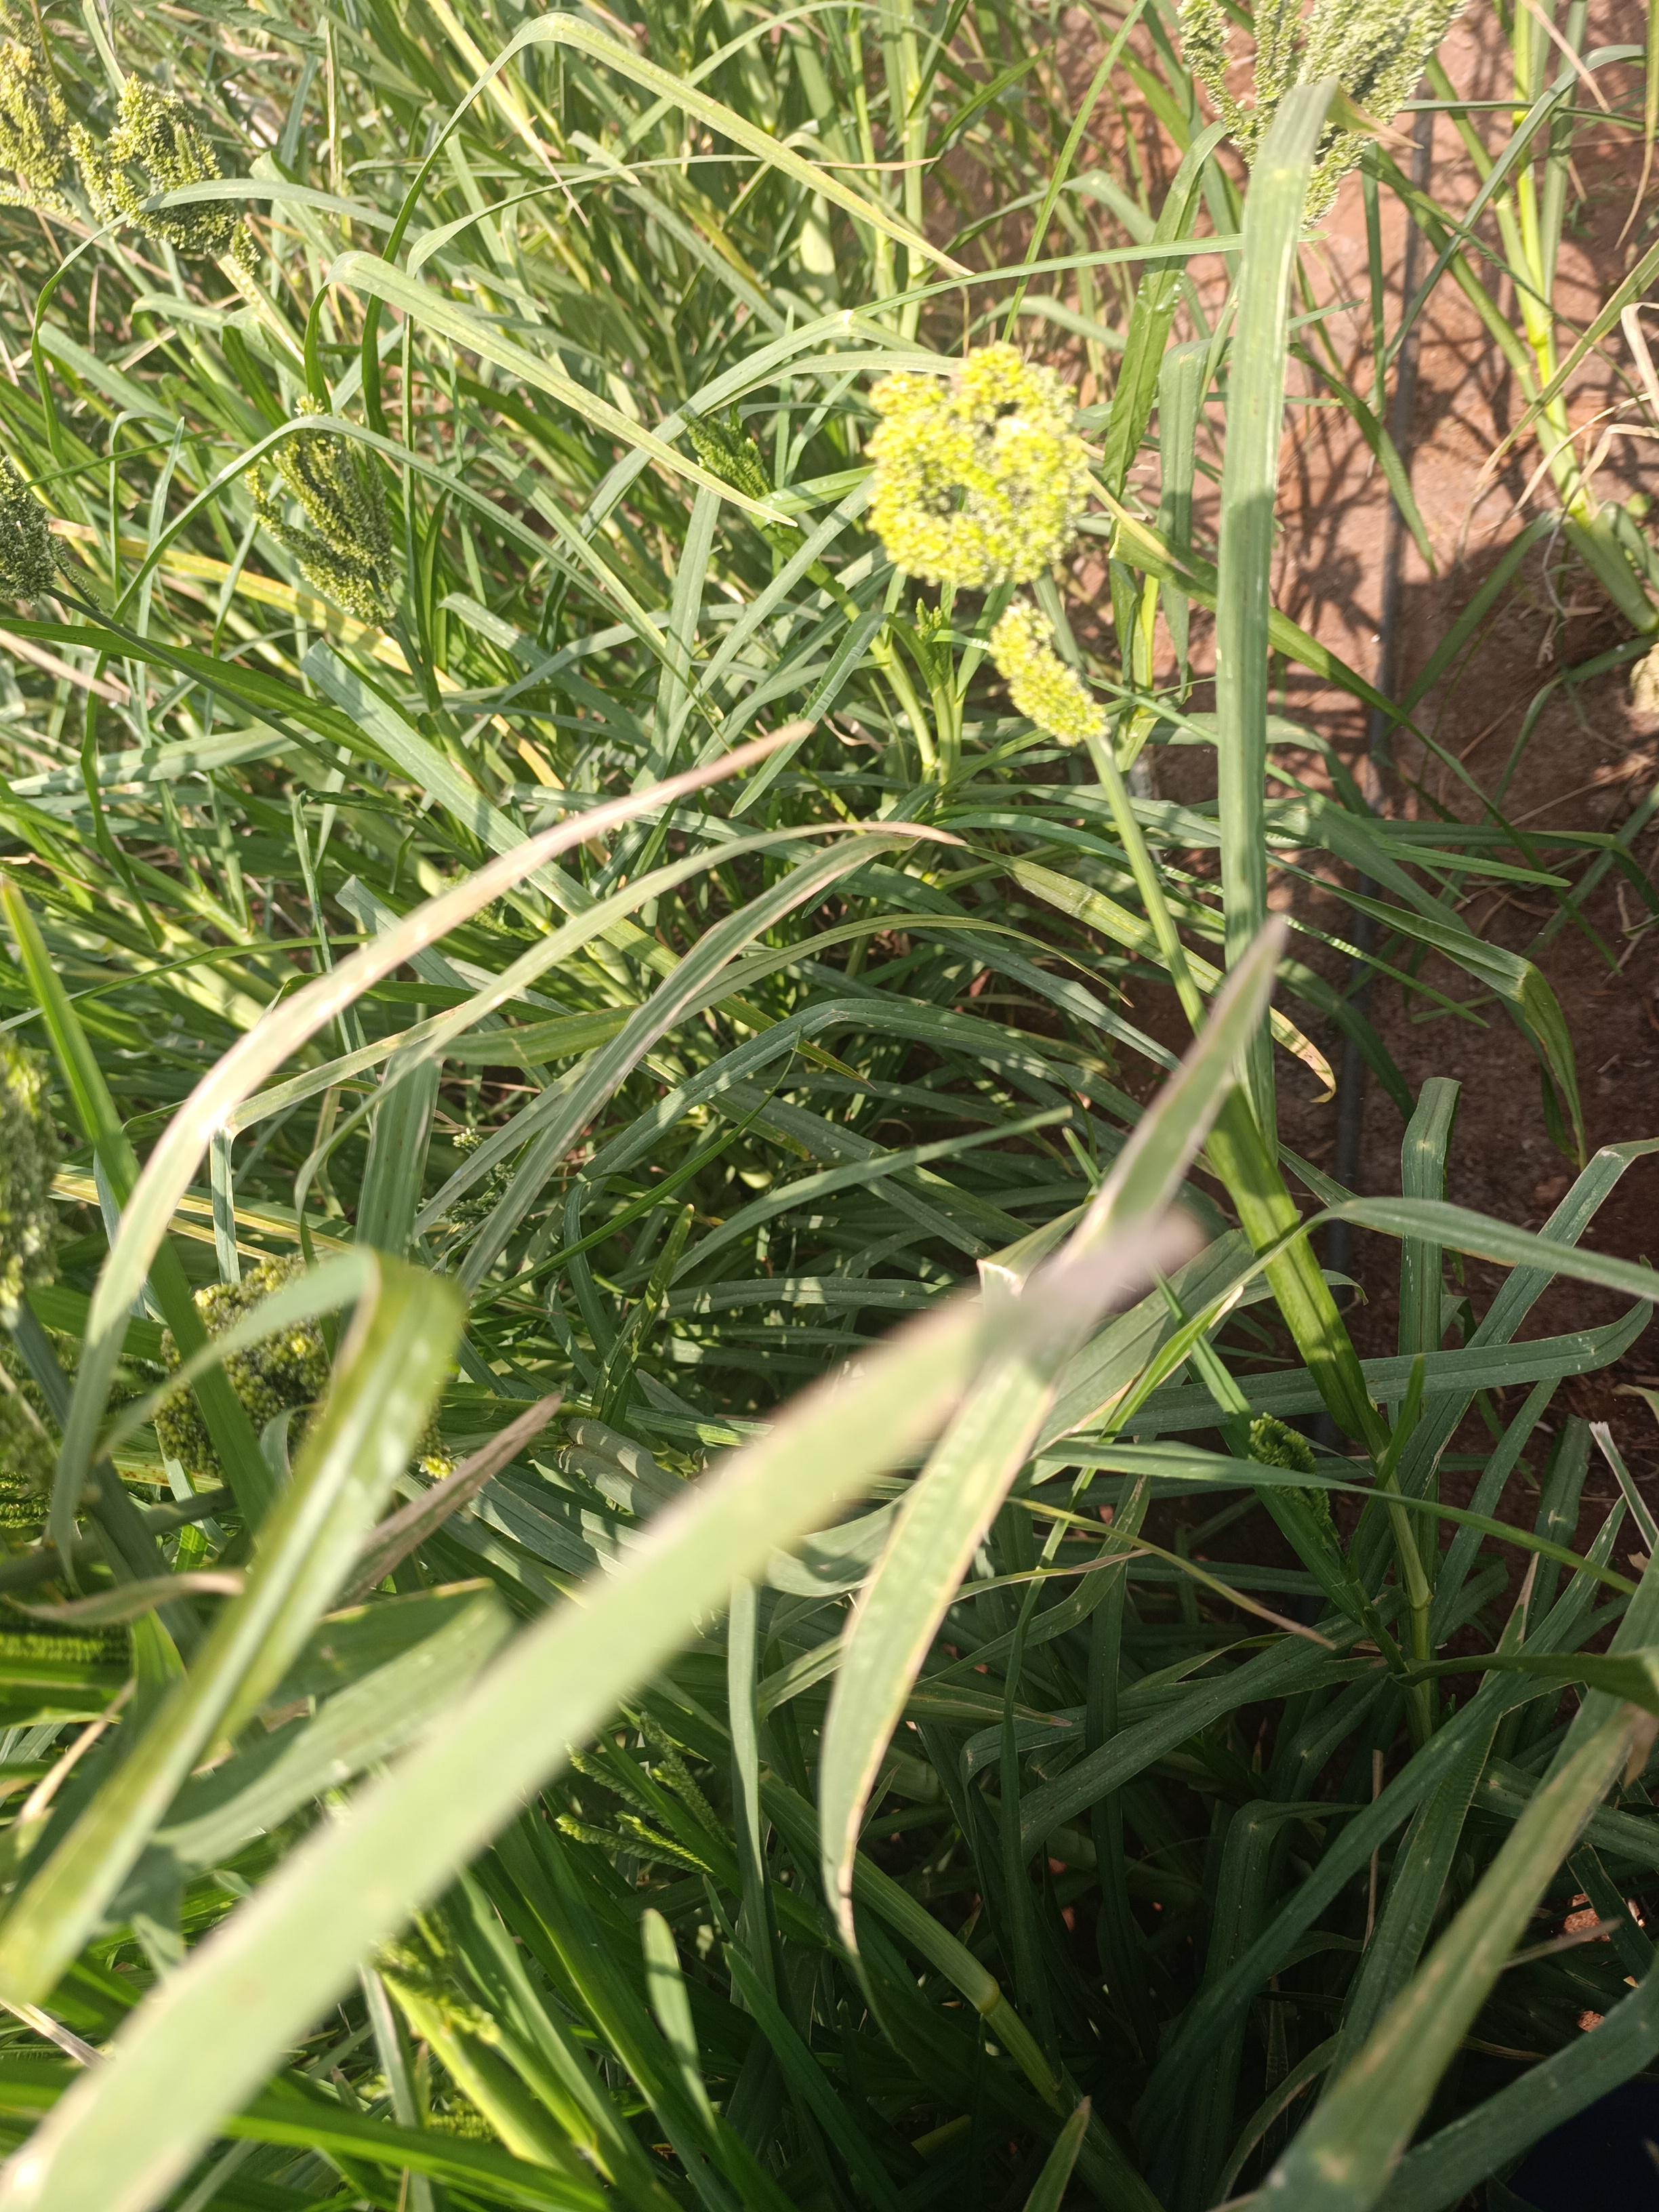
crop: finger millet
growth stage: filling grain
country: Kenya
